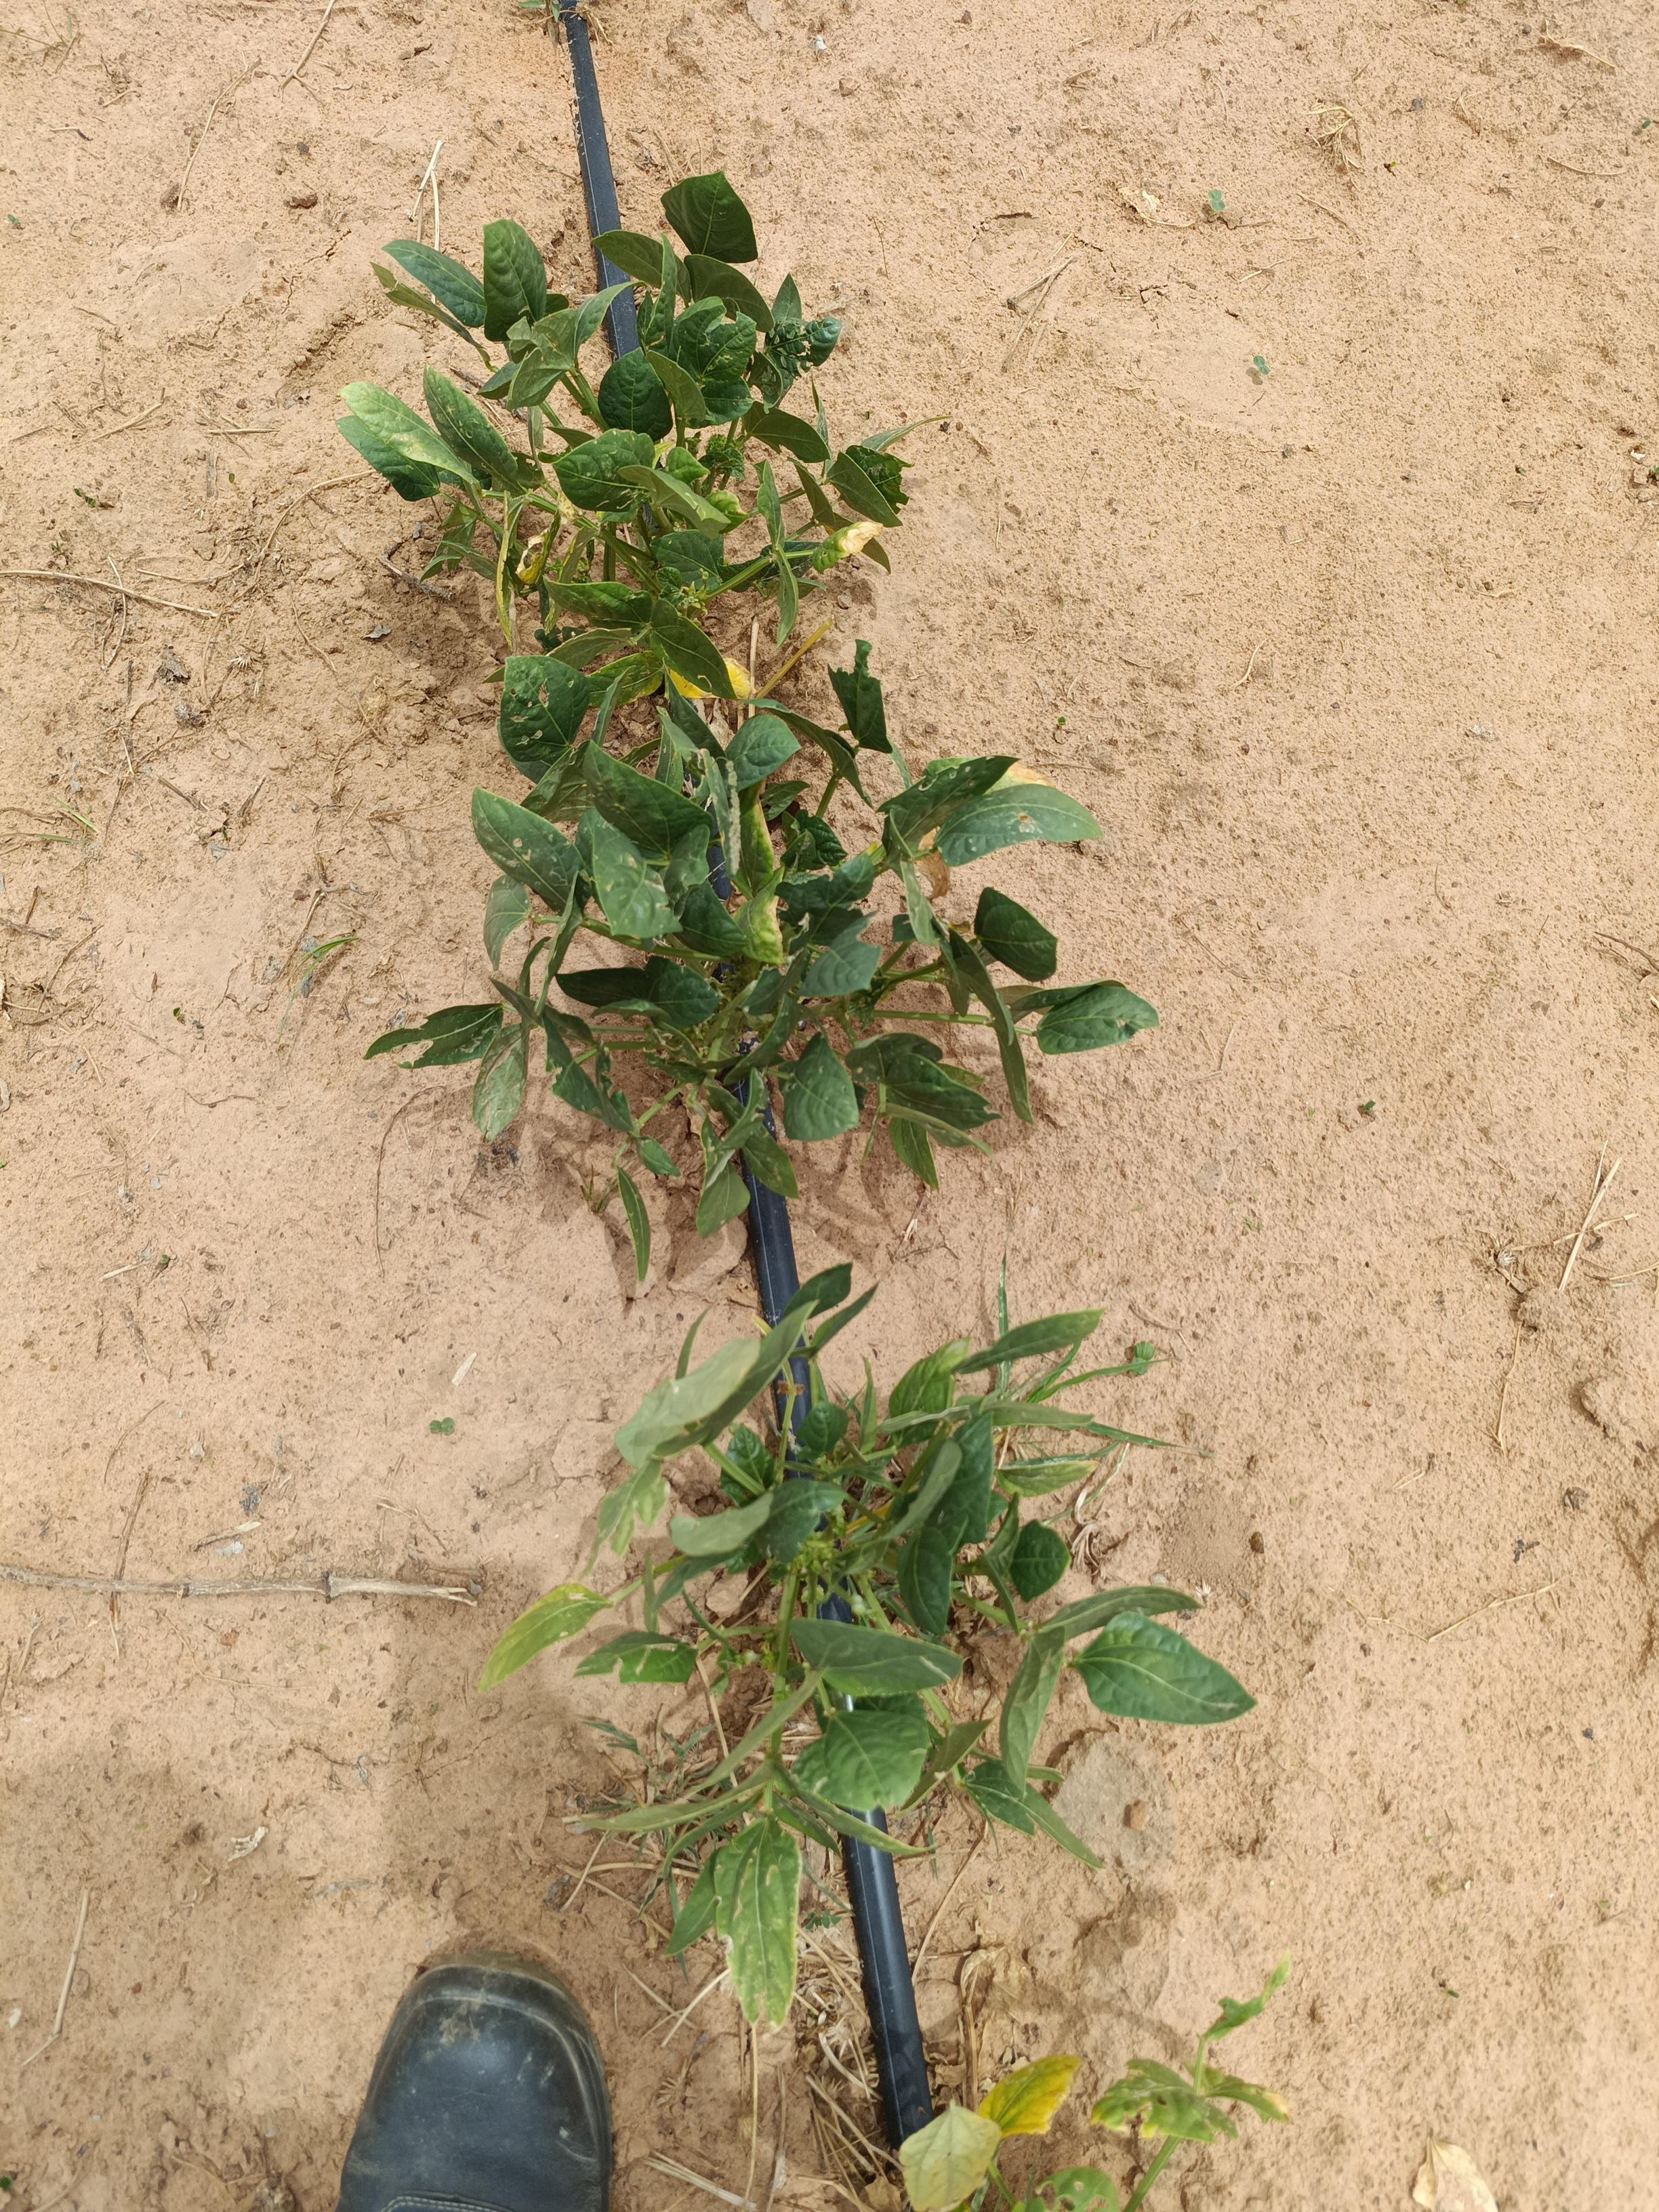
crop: cowpea
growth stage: flowering
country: Nigeria
